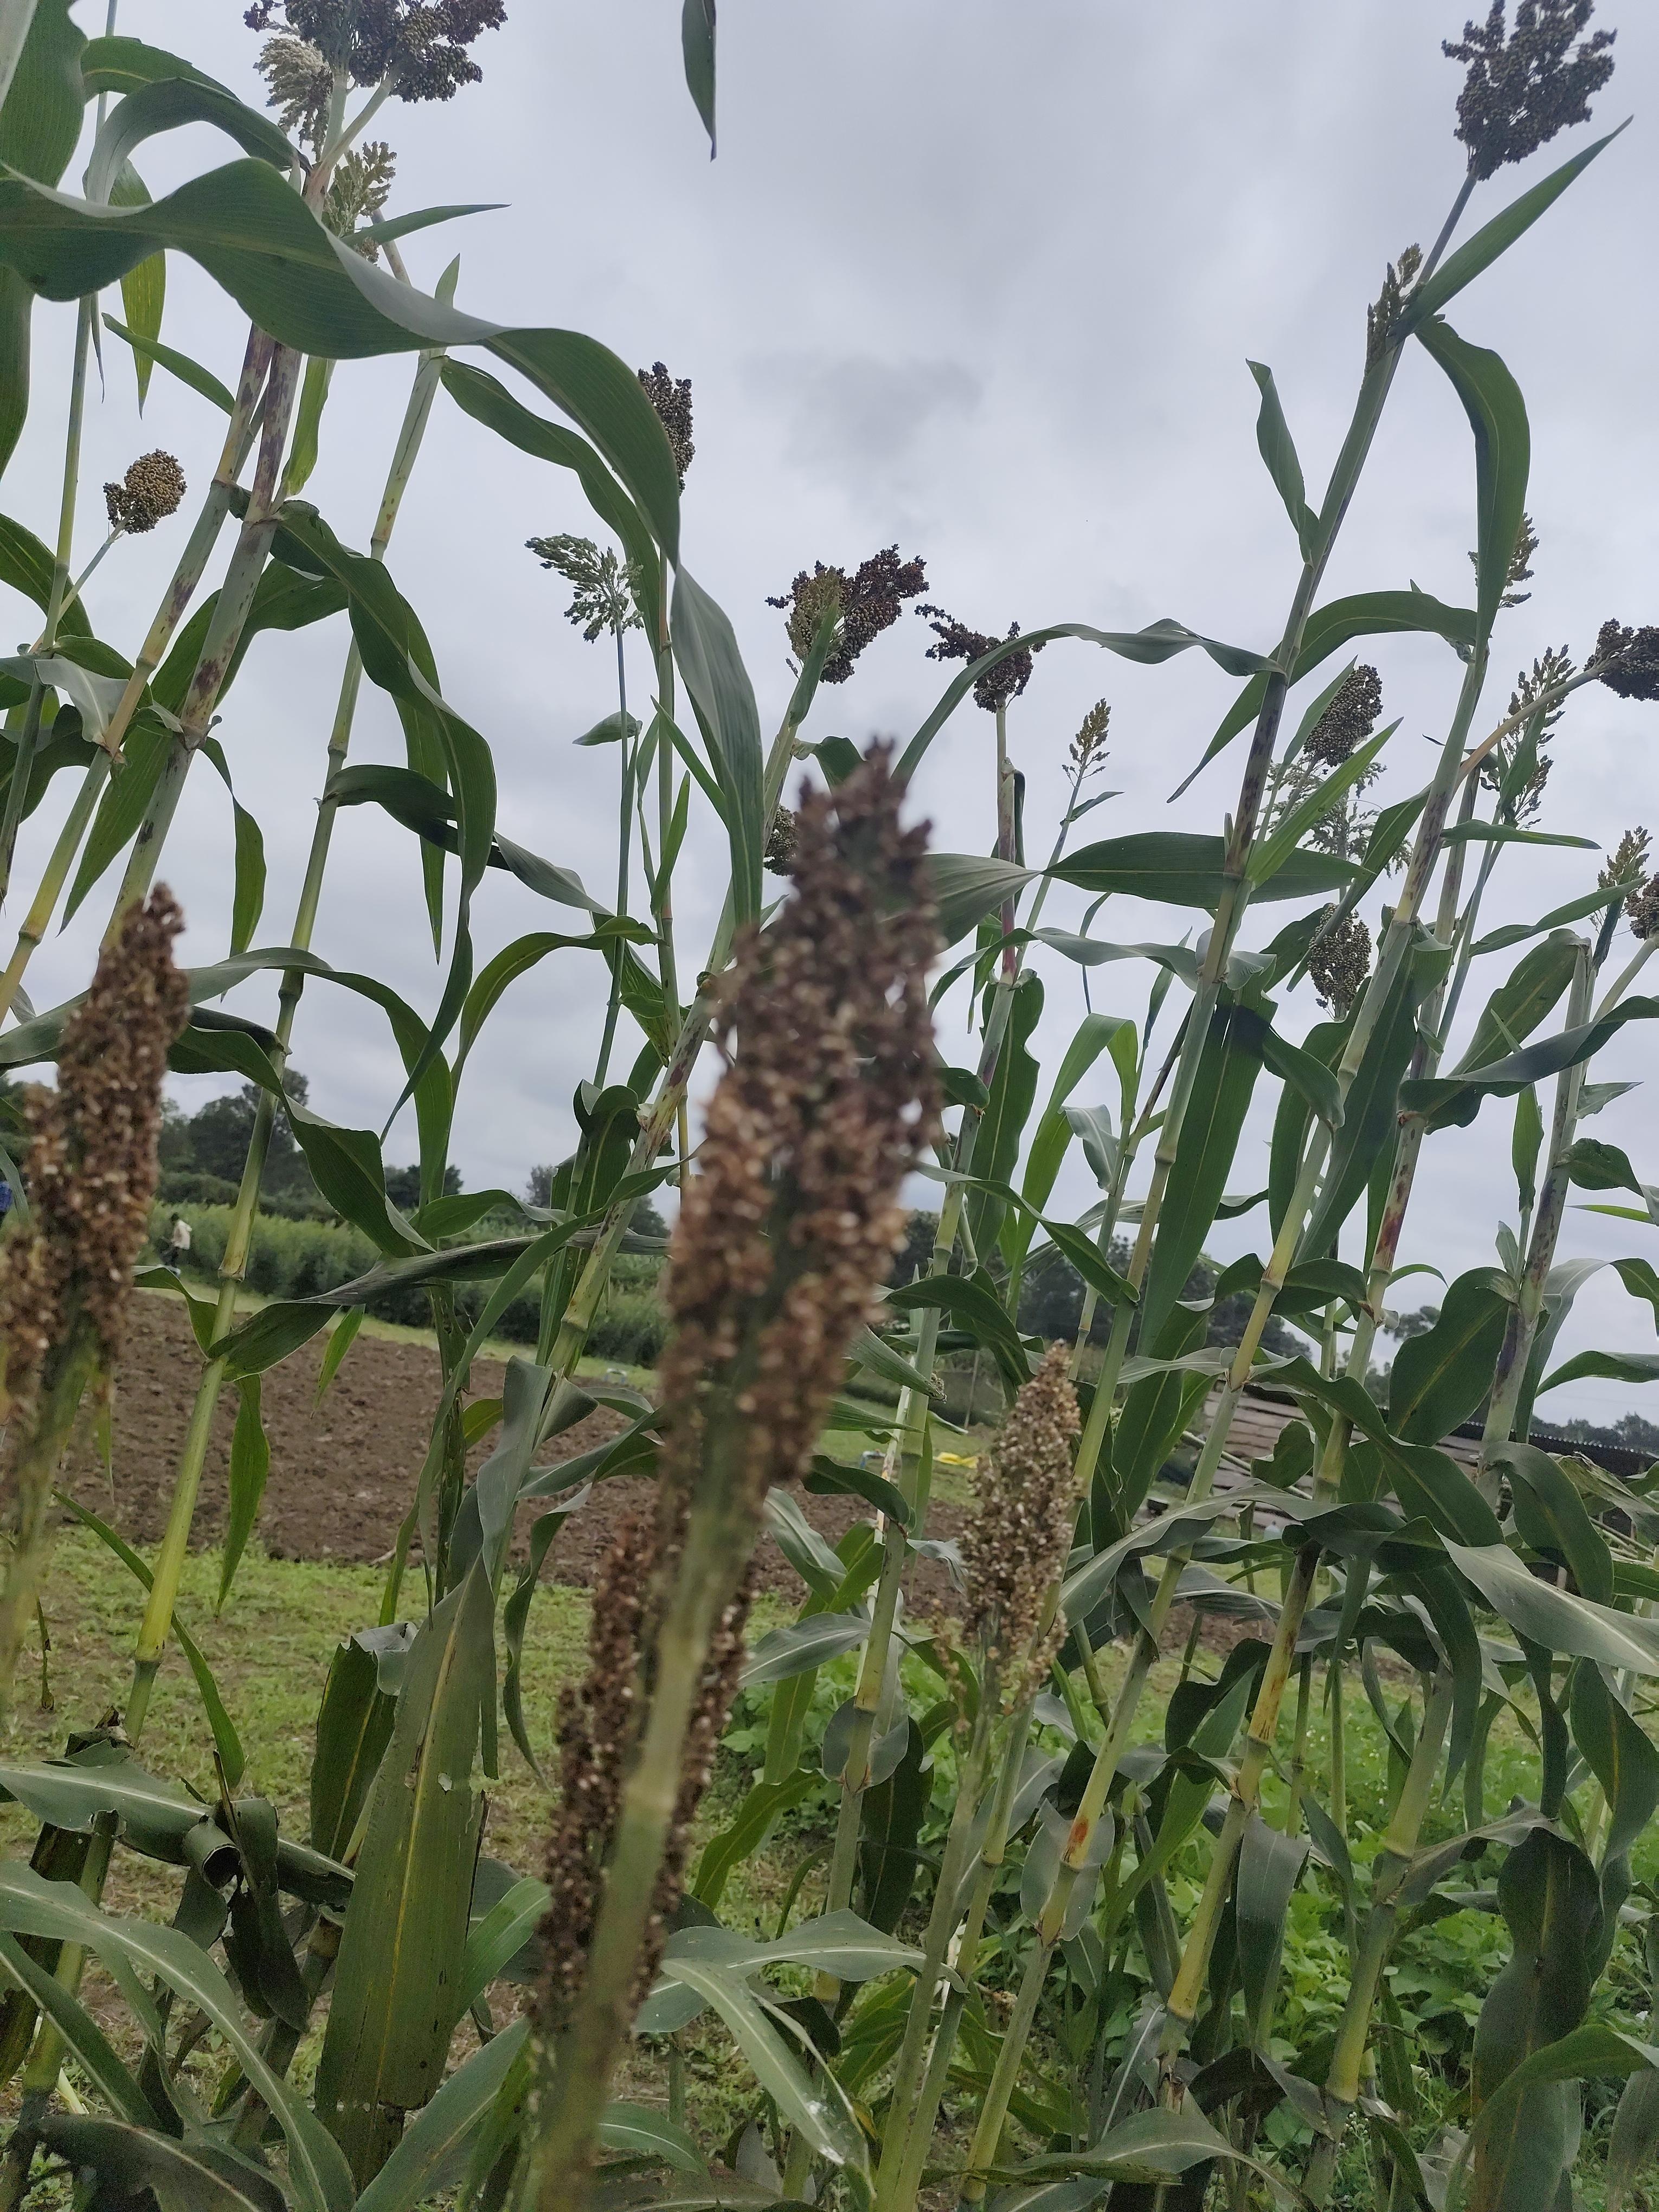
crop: sorghum
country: Tanzania
